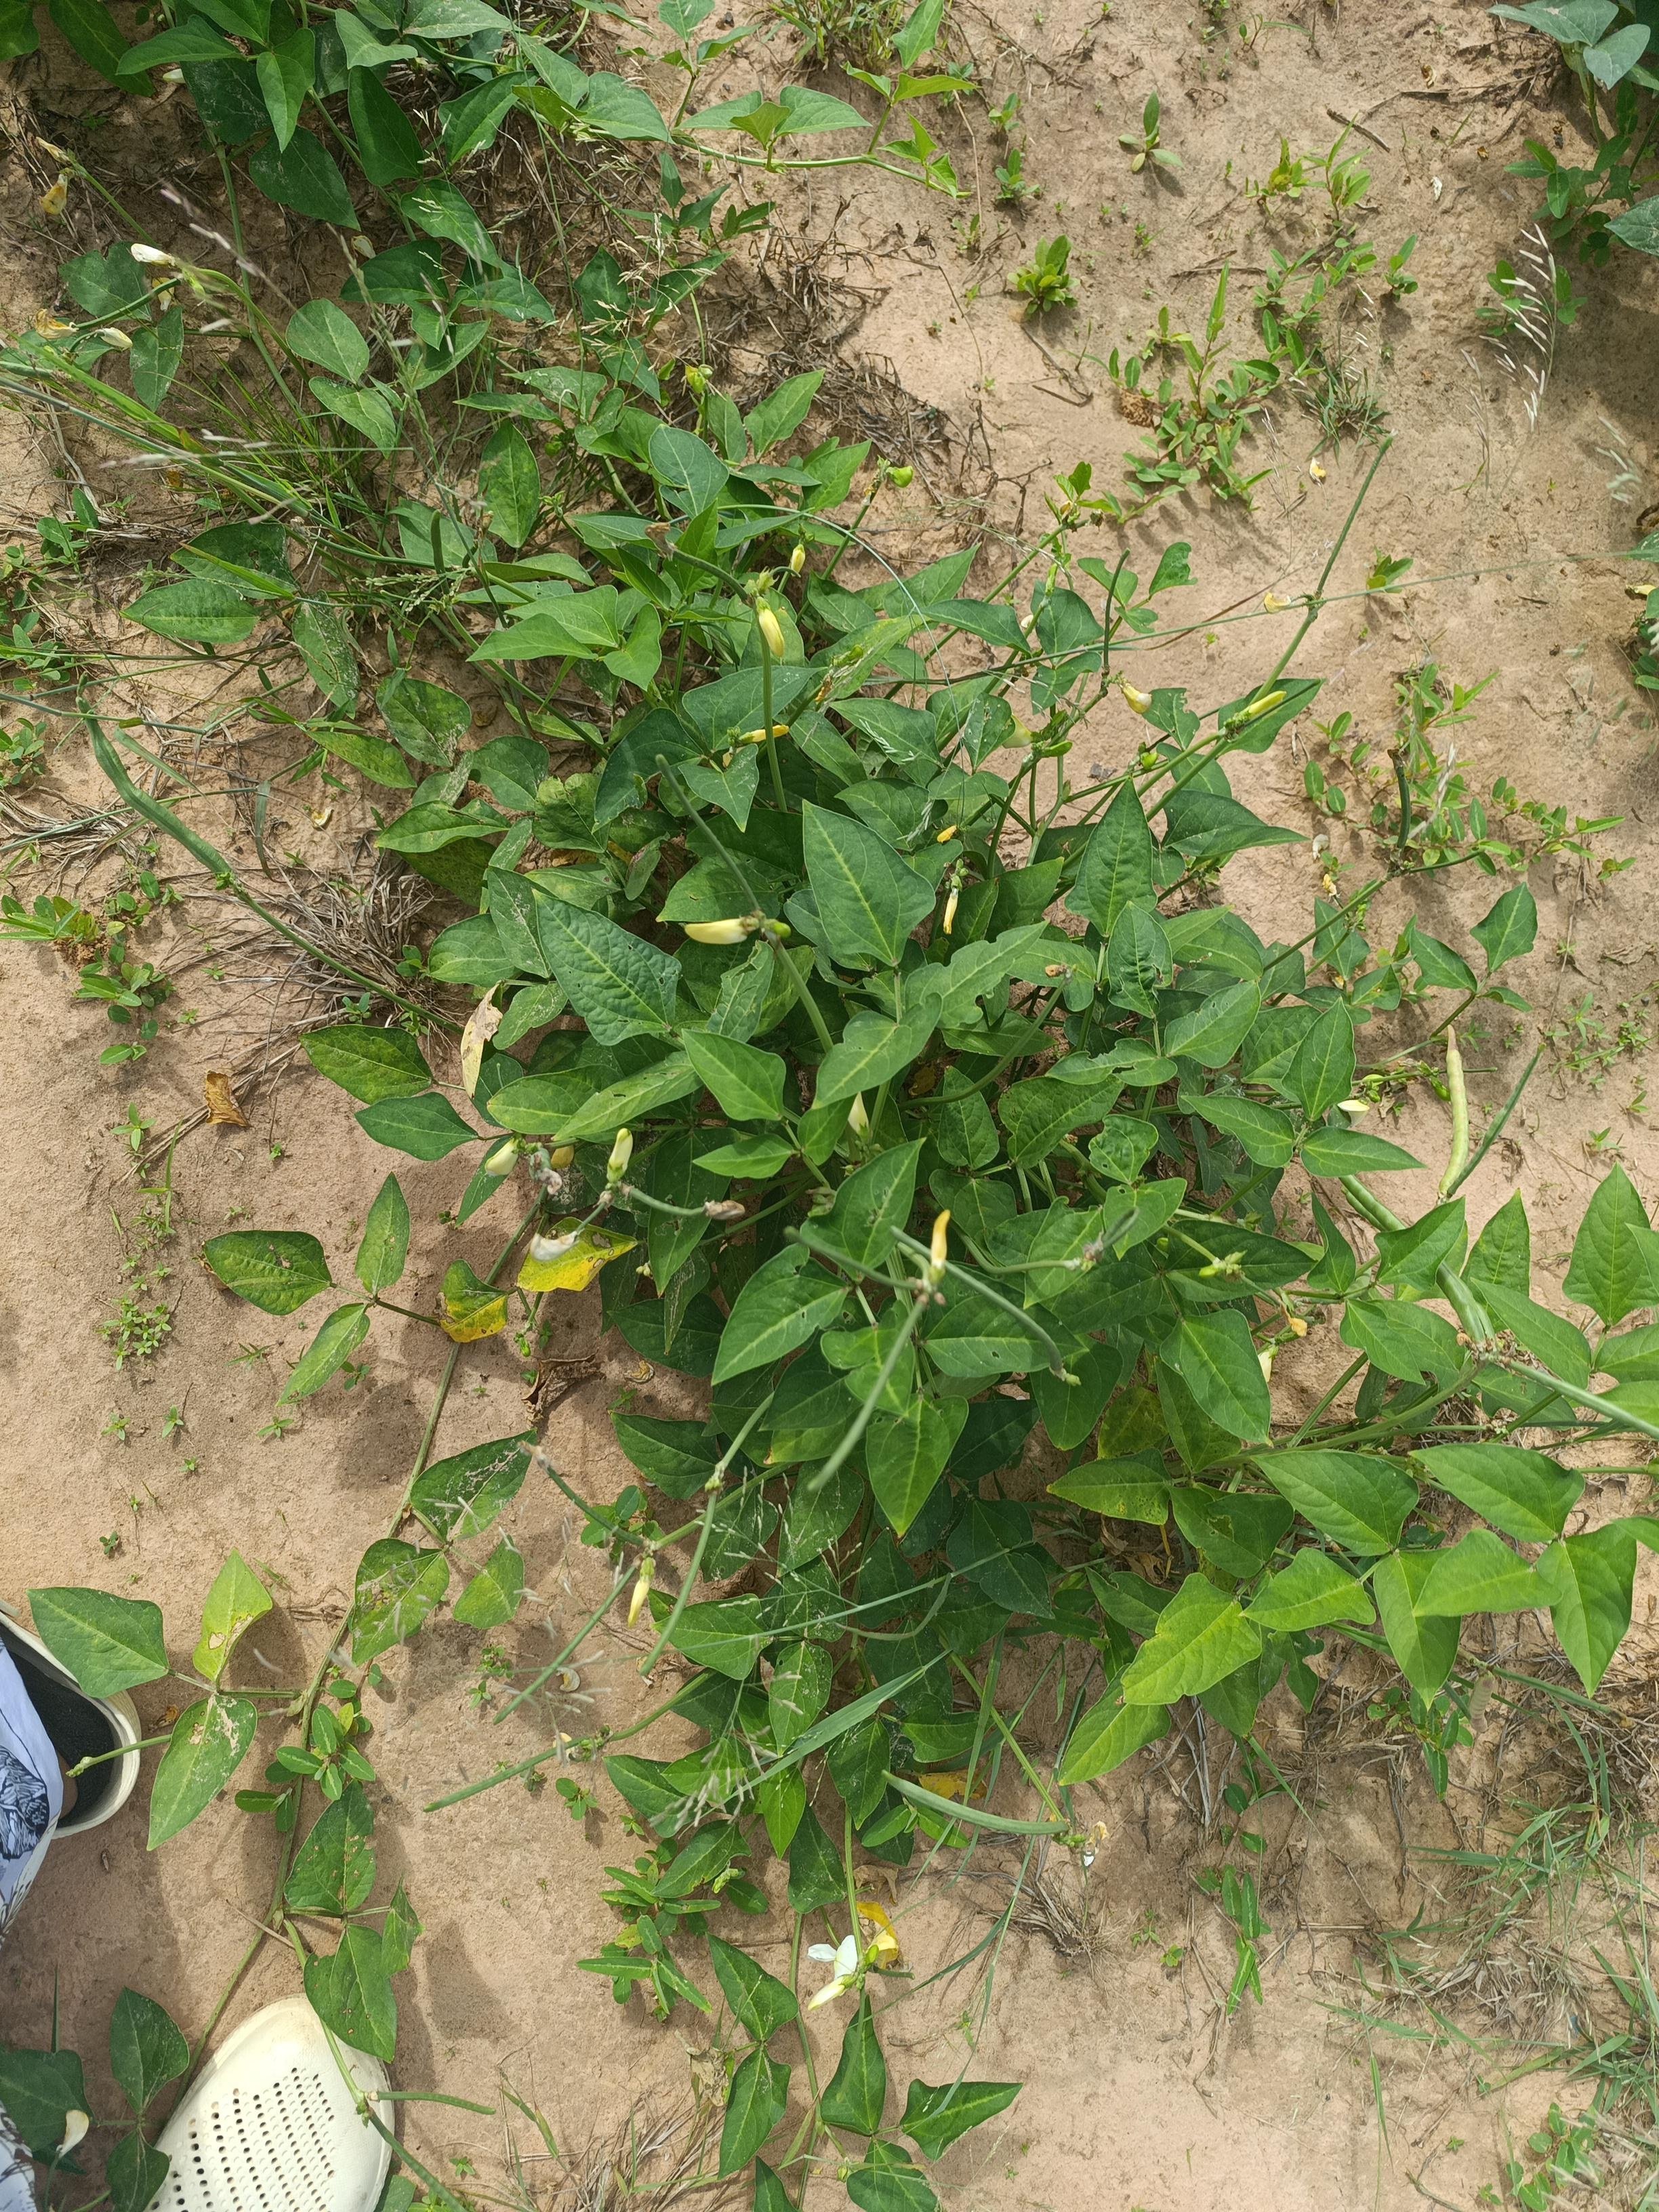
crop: cowpea
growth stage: maturity
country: Nigeria
